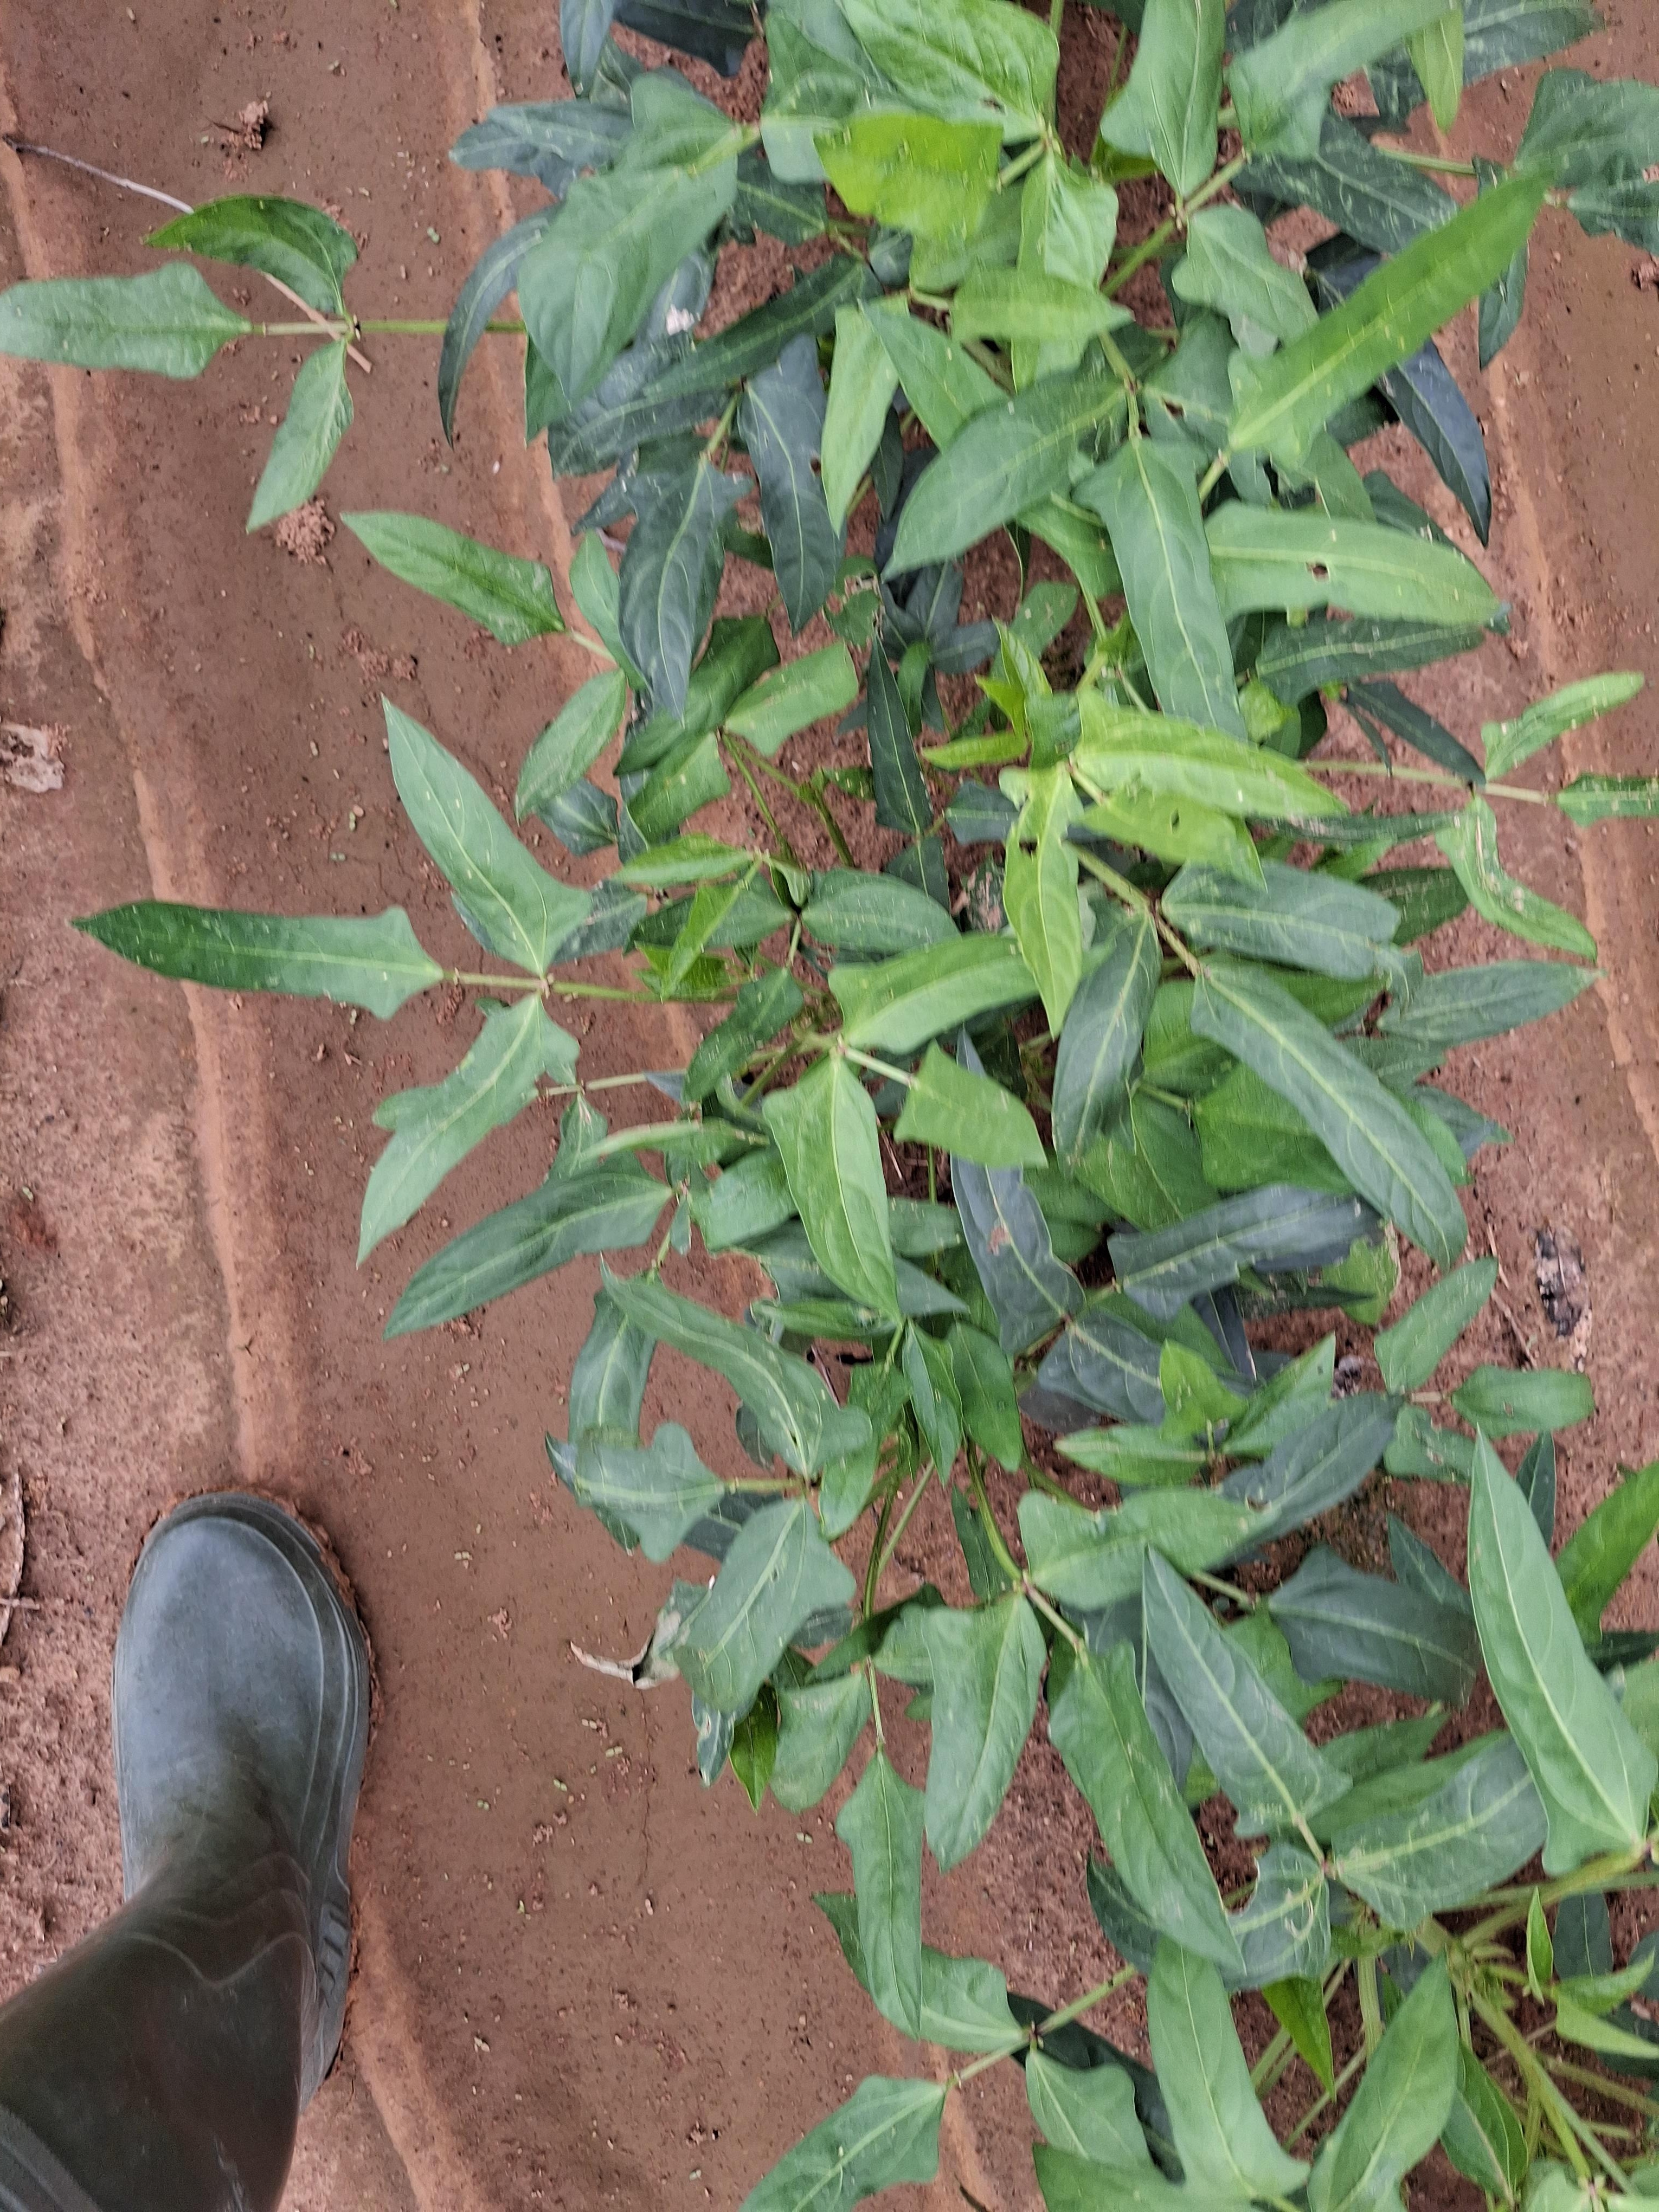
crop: cowpea
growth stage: vegetative
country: Nigeria
